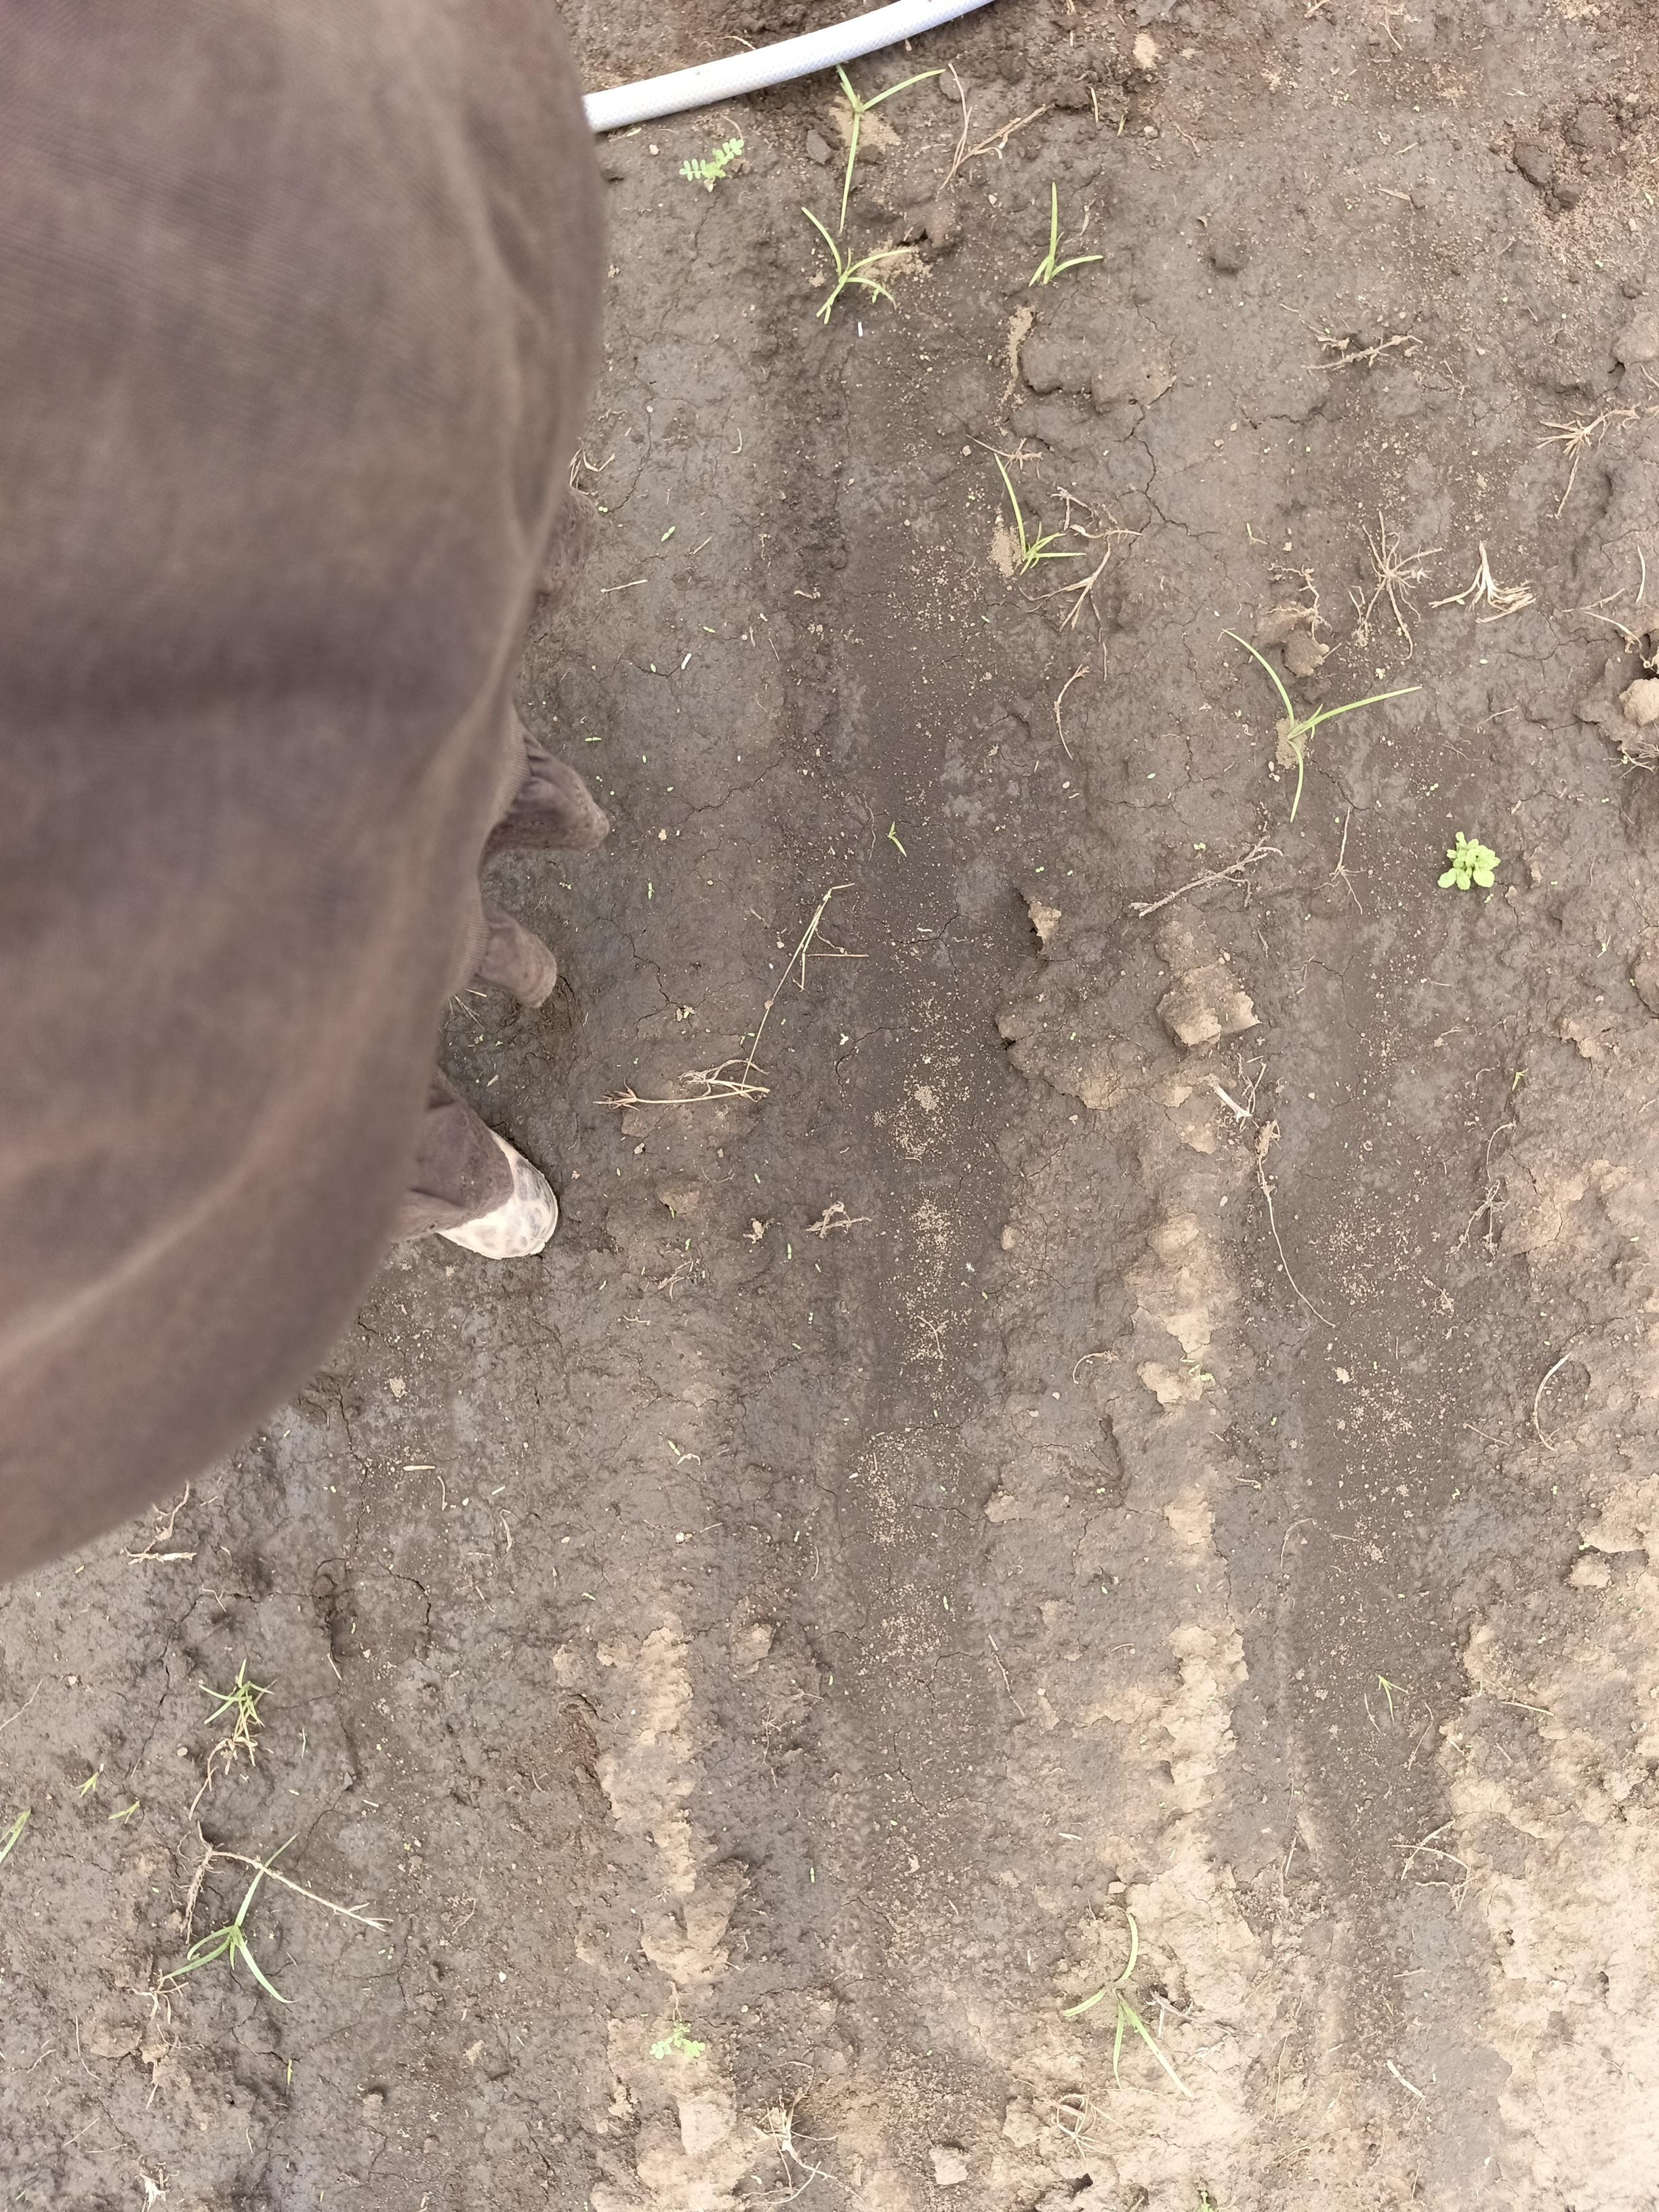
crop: chickpea
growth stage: emergence
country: Tanzania
